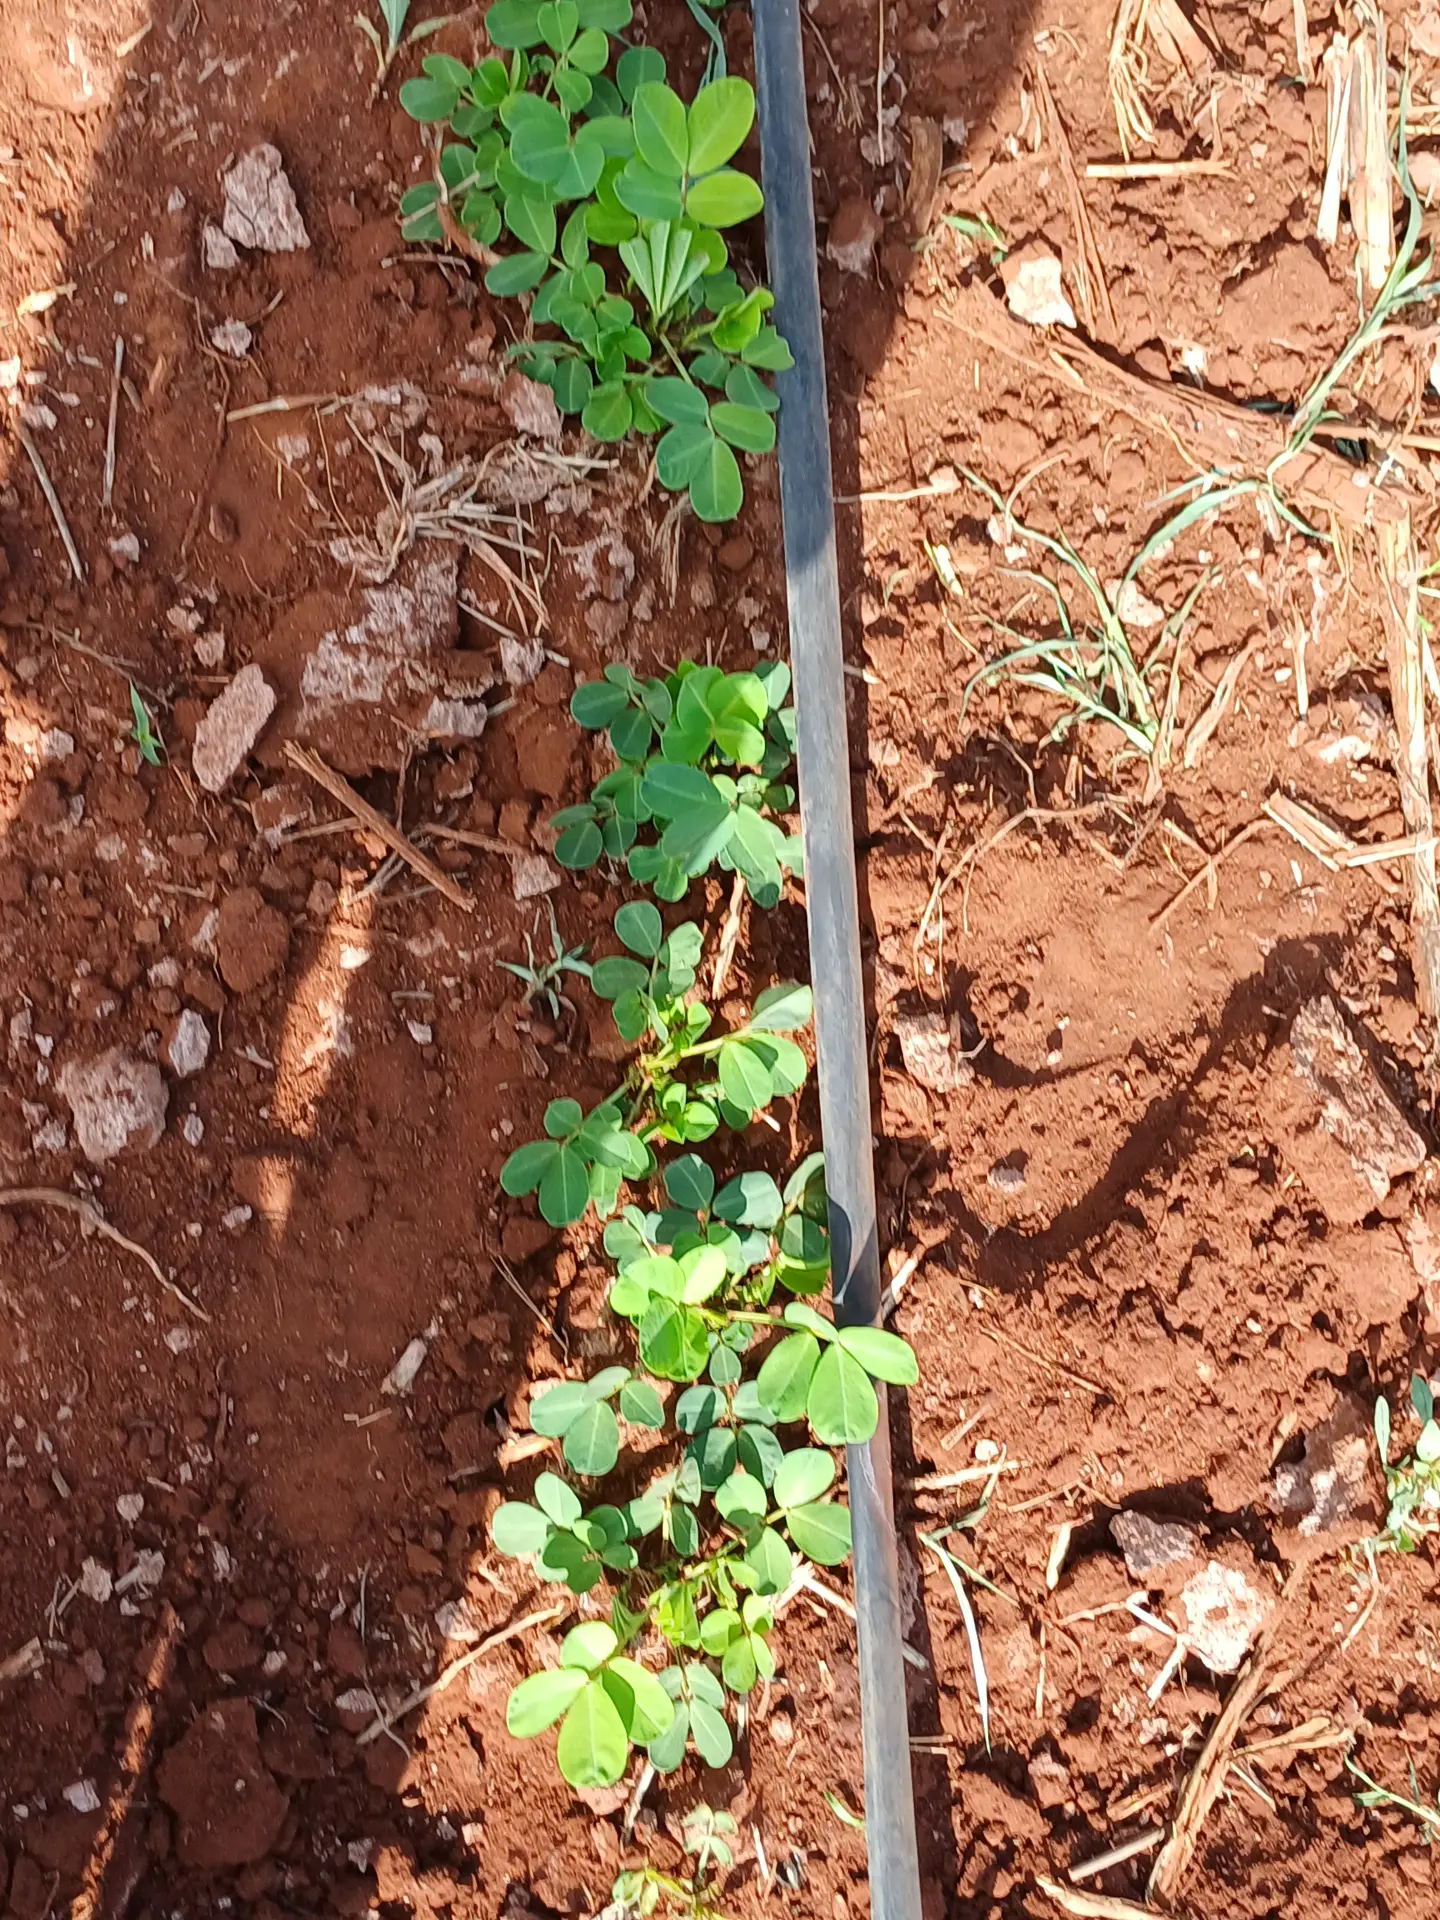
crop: groundnut
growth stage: vegetative
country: Kenya
